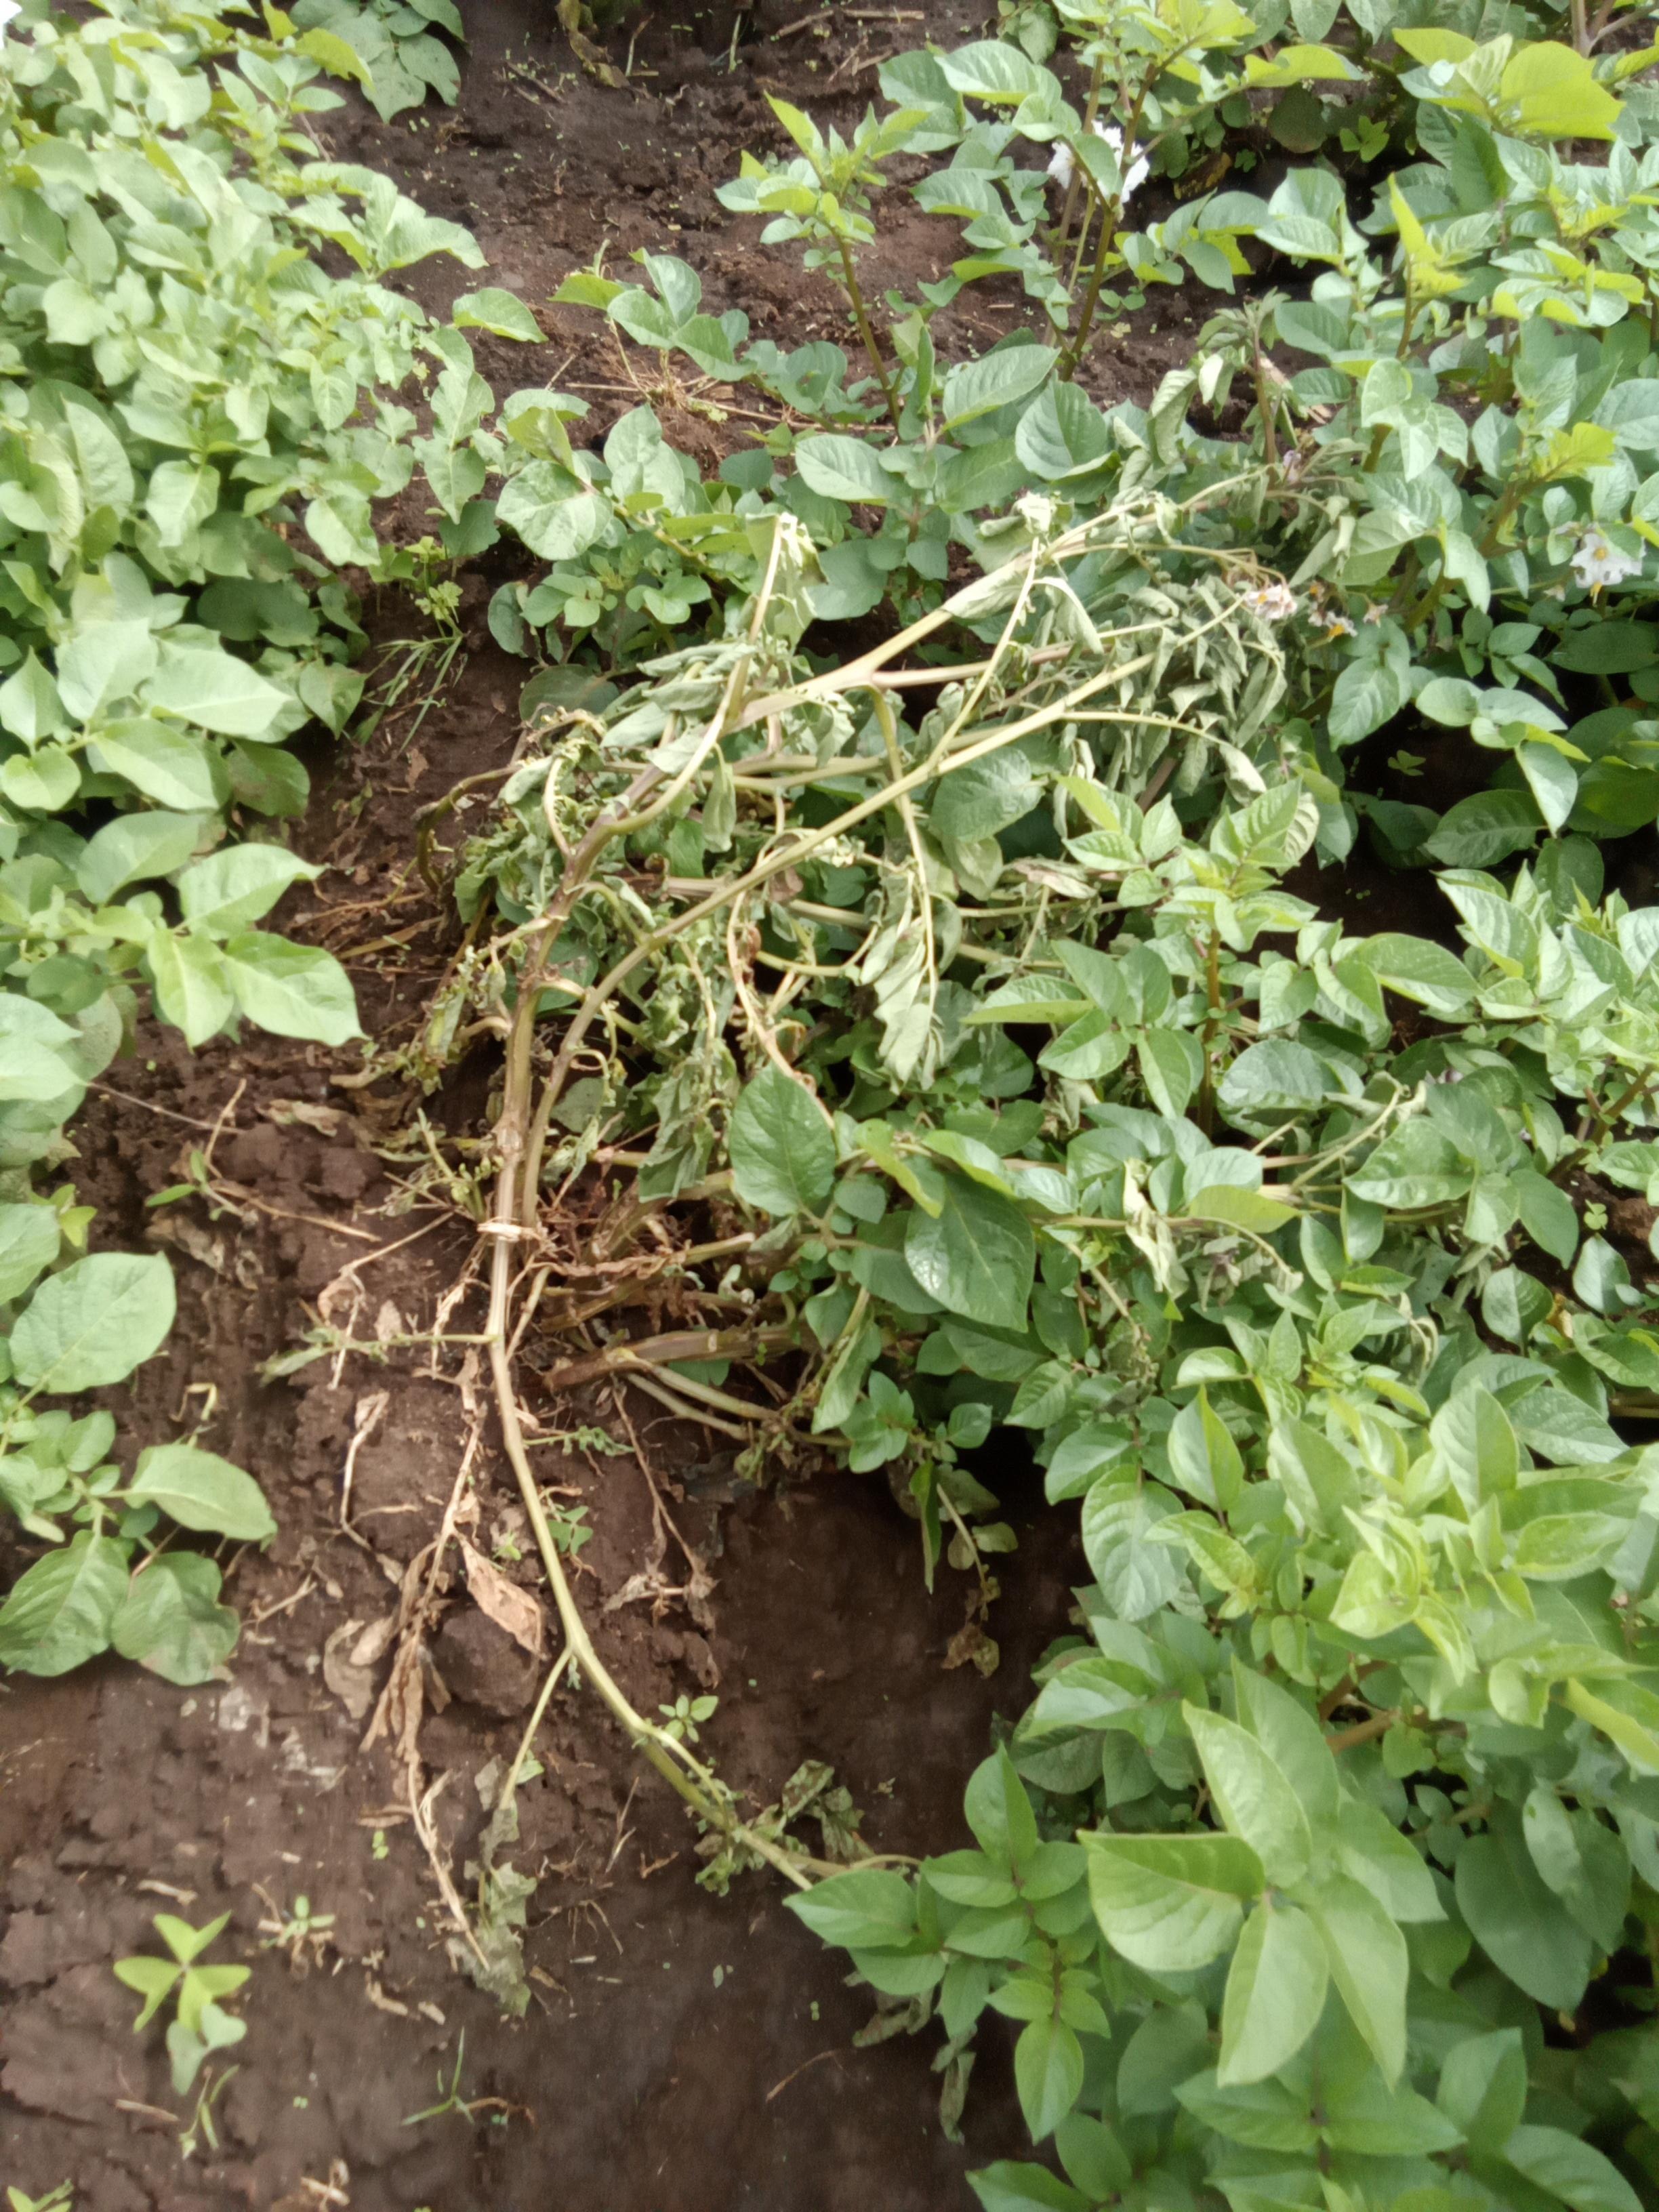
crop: potato
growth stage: flowering
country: Kenya
